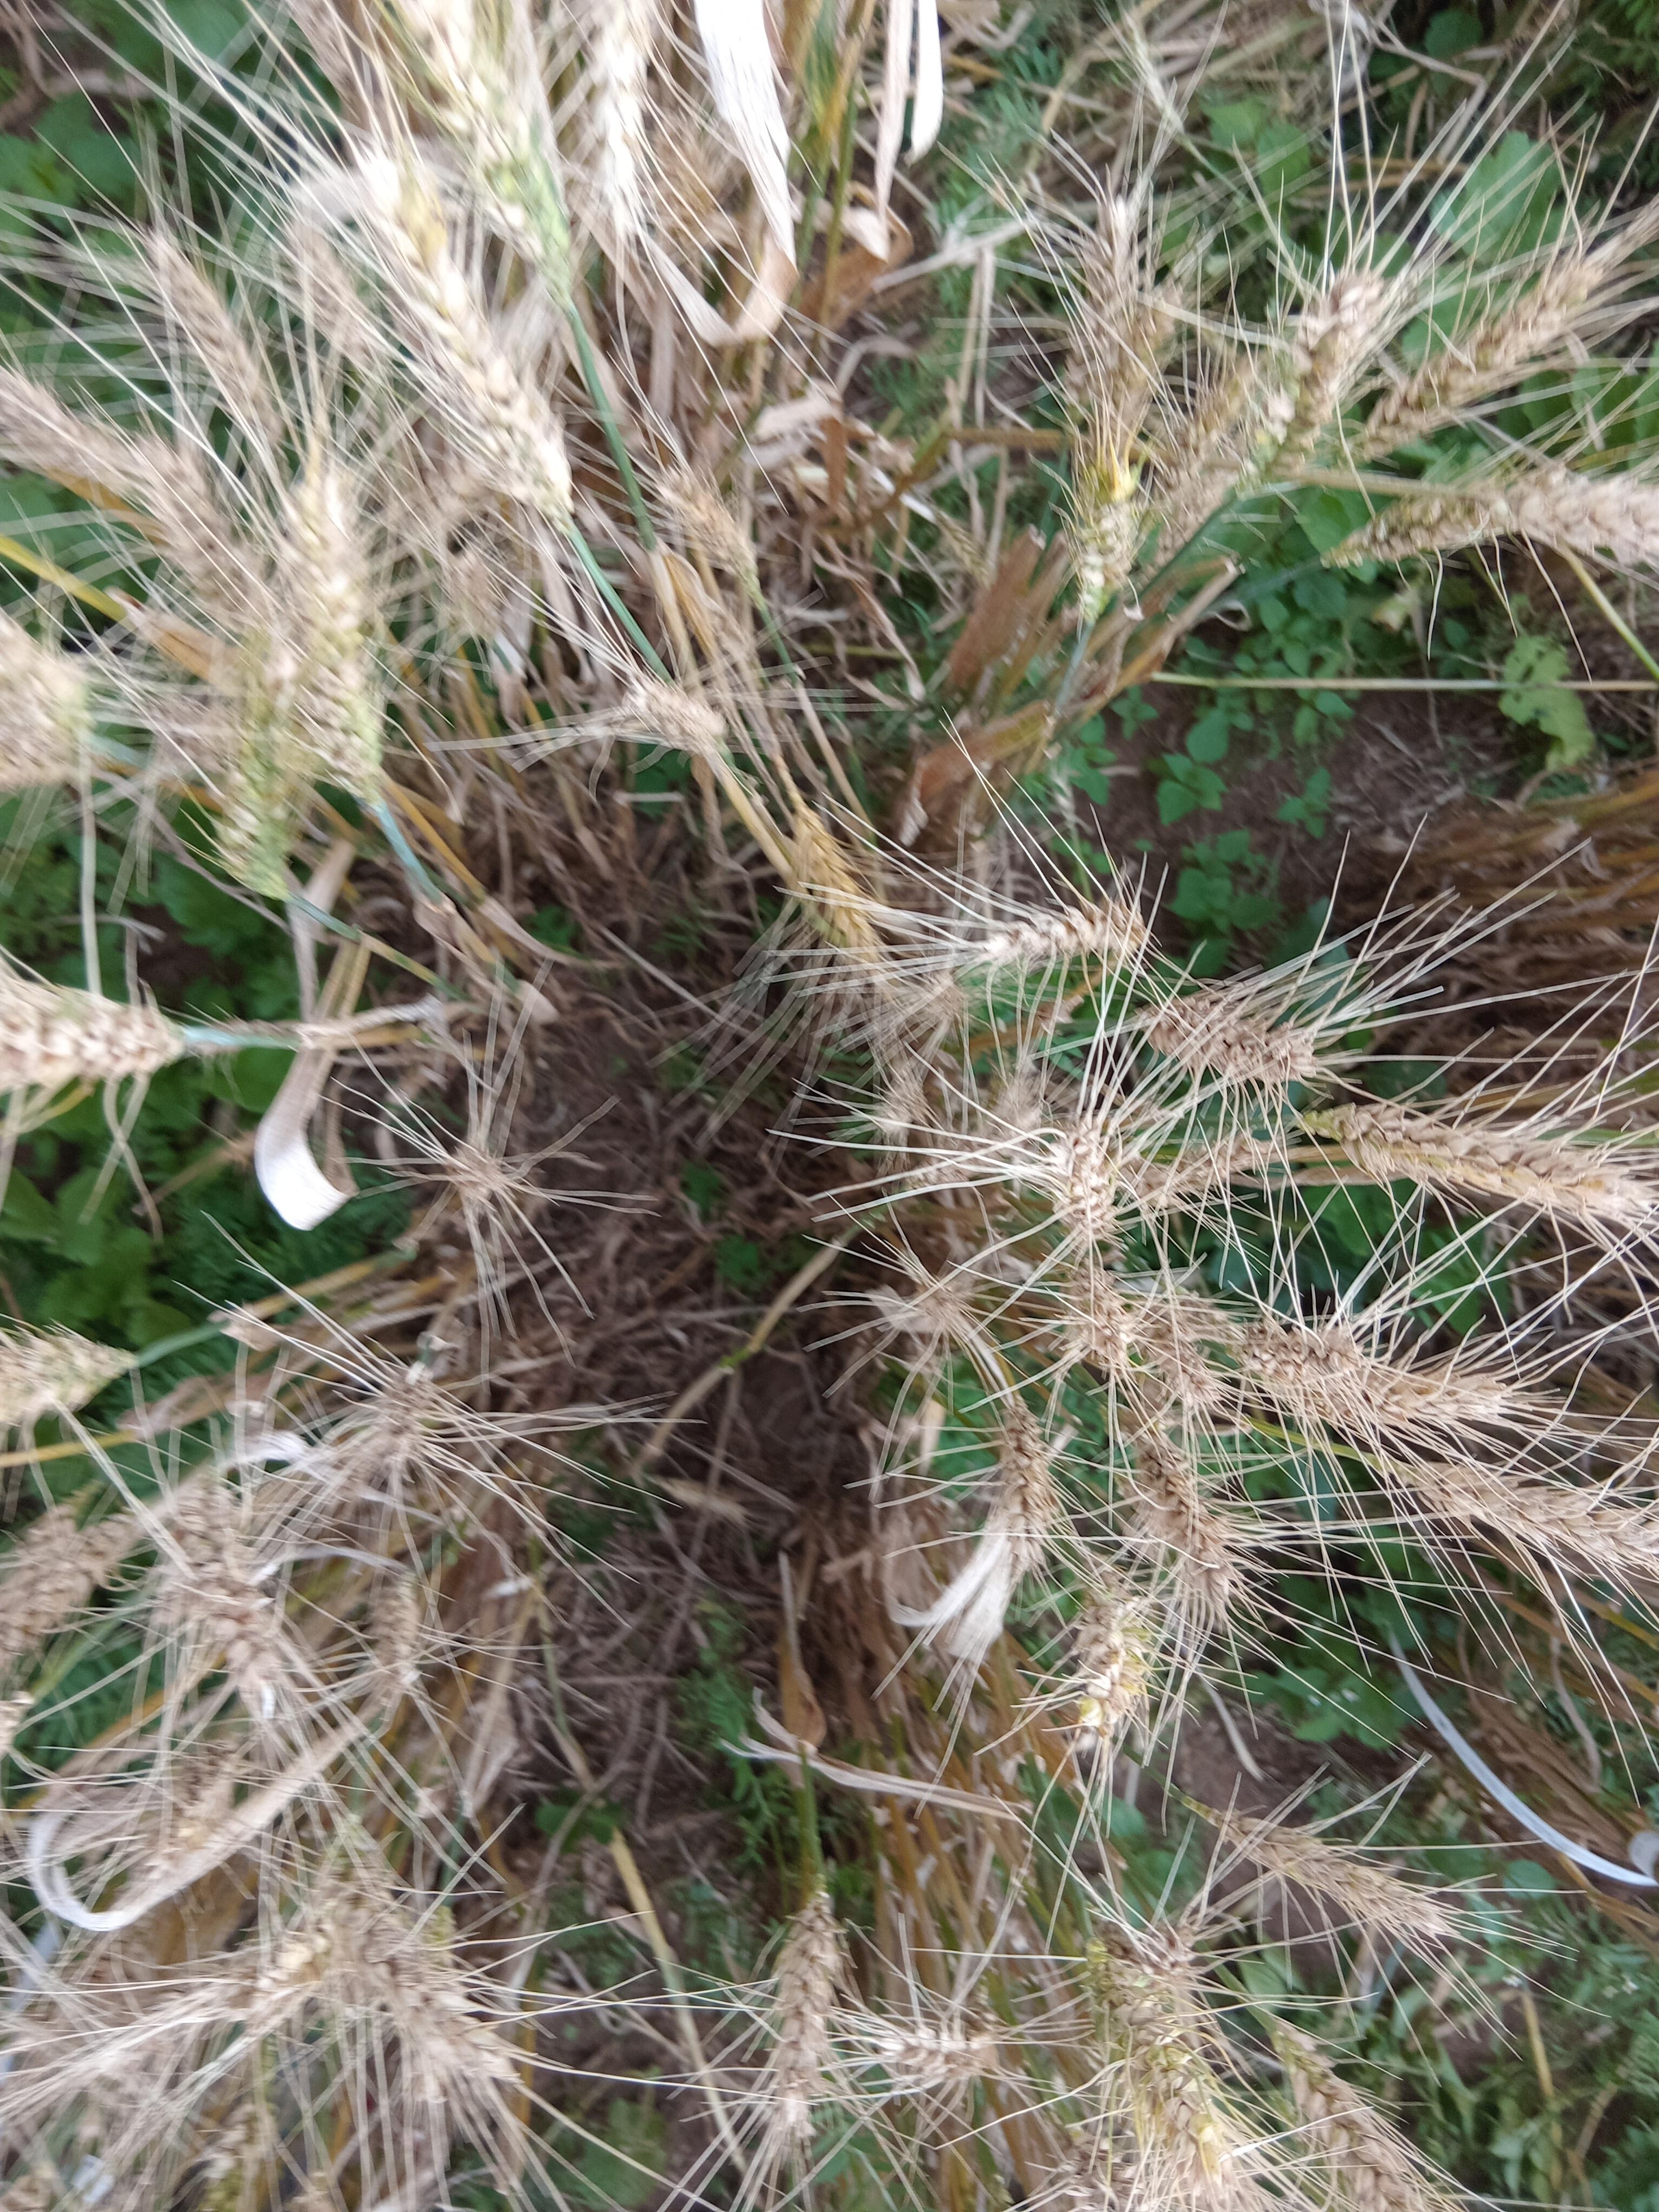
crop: wheat
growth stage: maturity
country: Kenya
